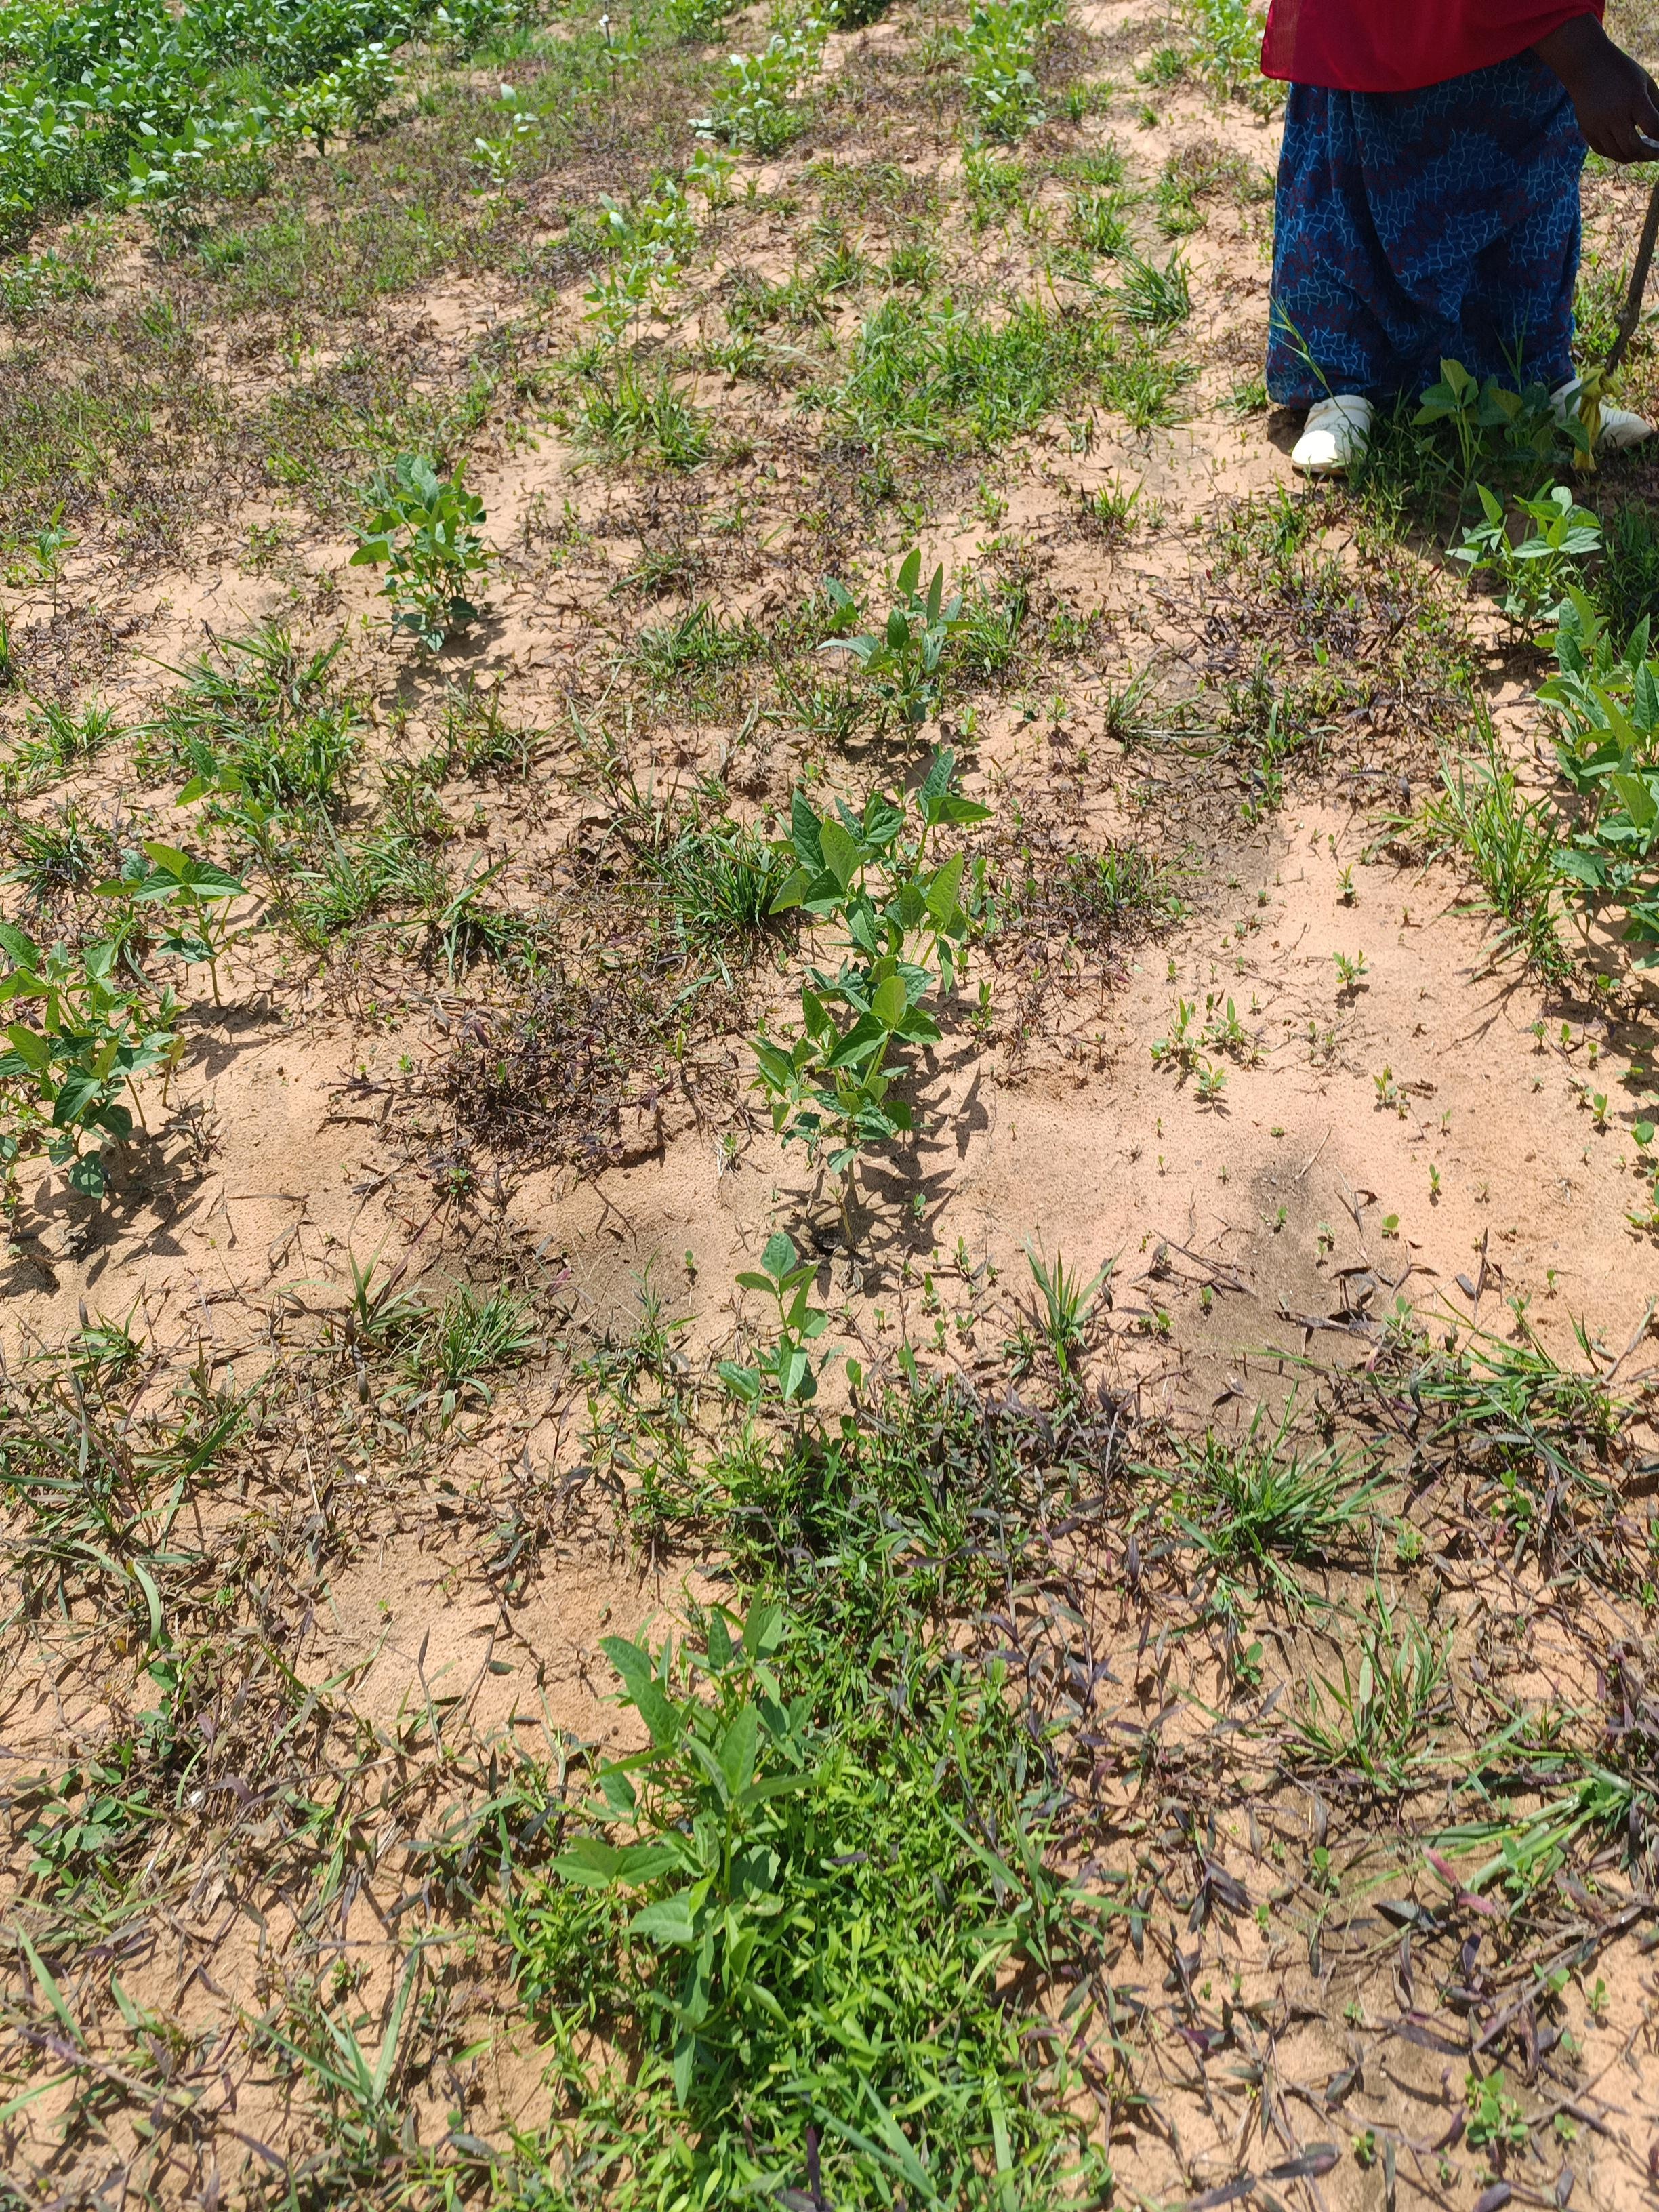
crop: cowpea
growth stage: emergence
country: Nigeria
